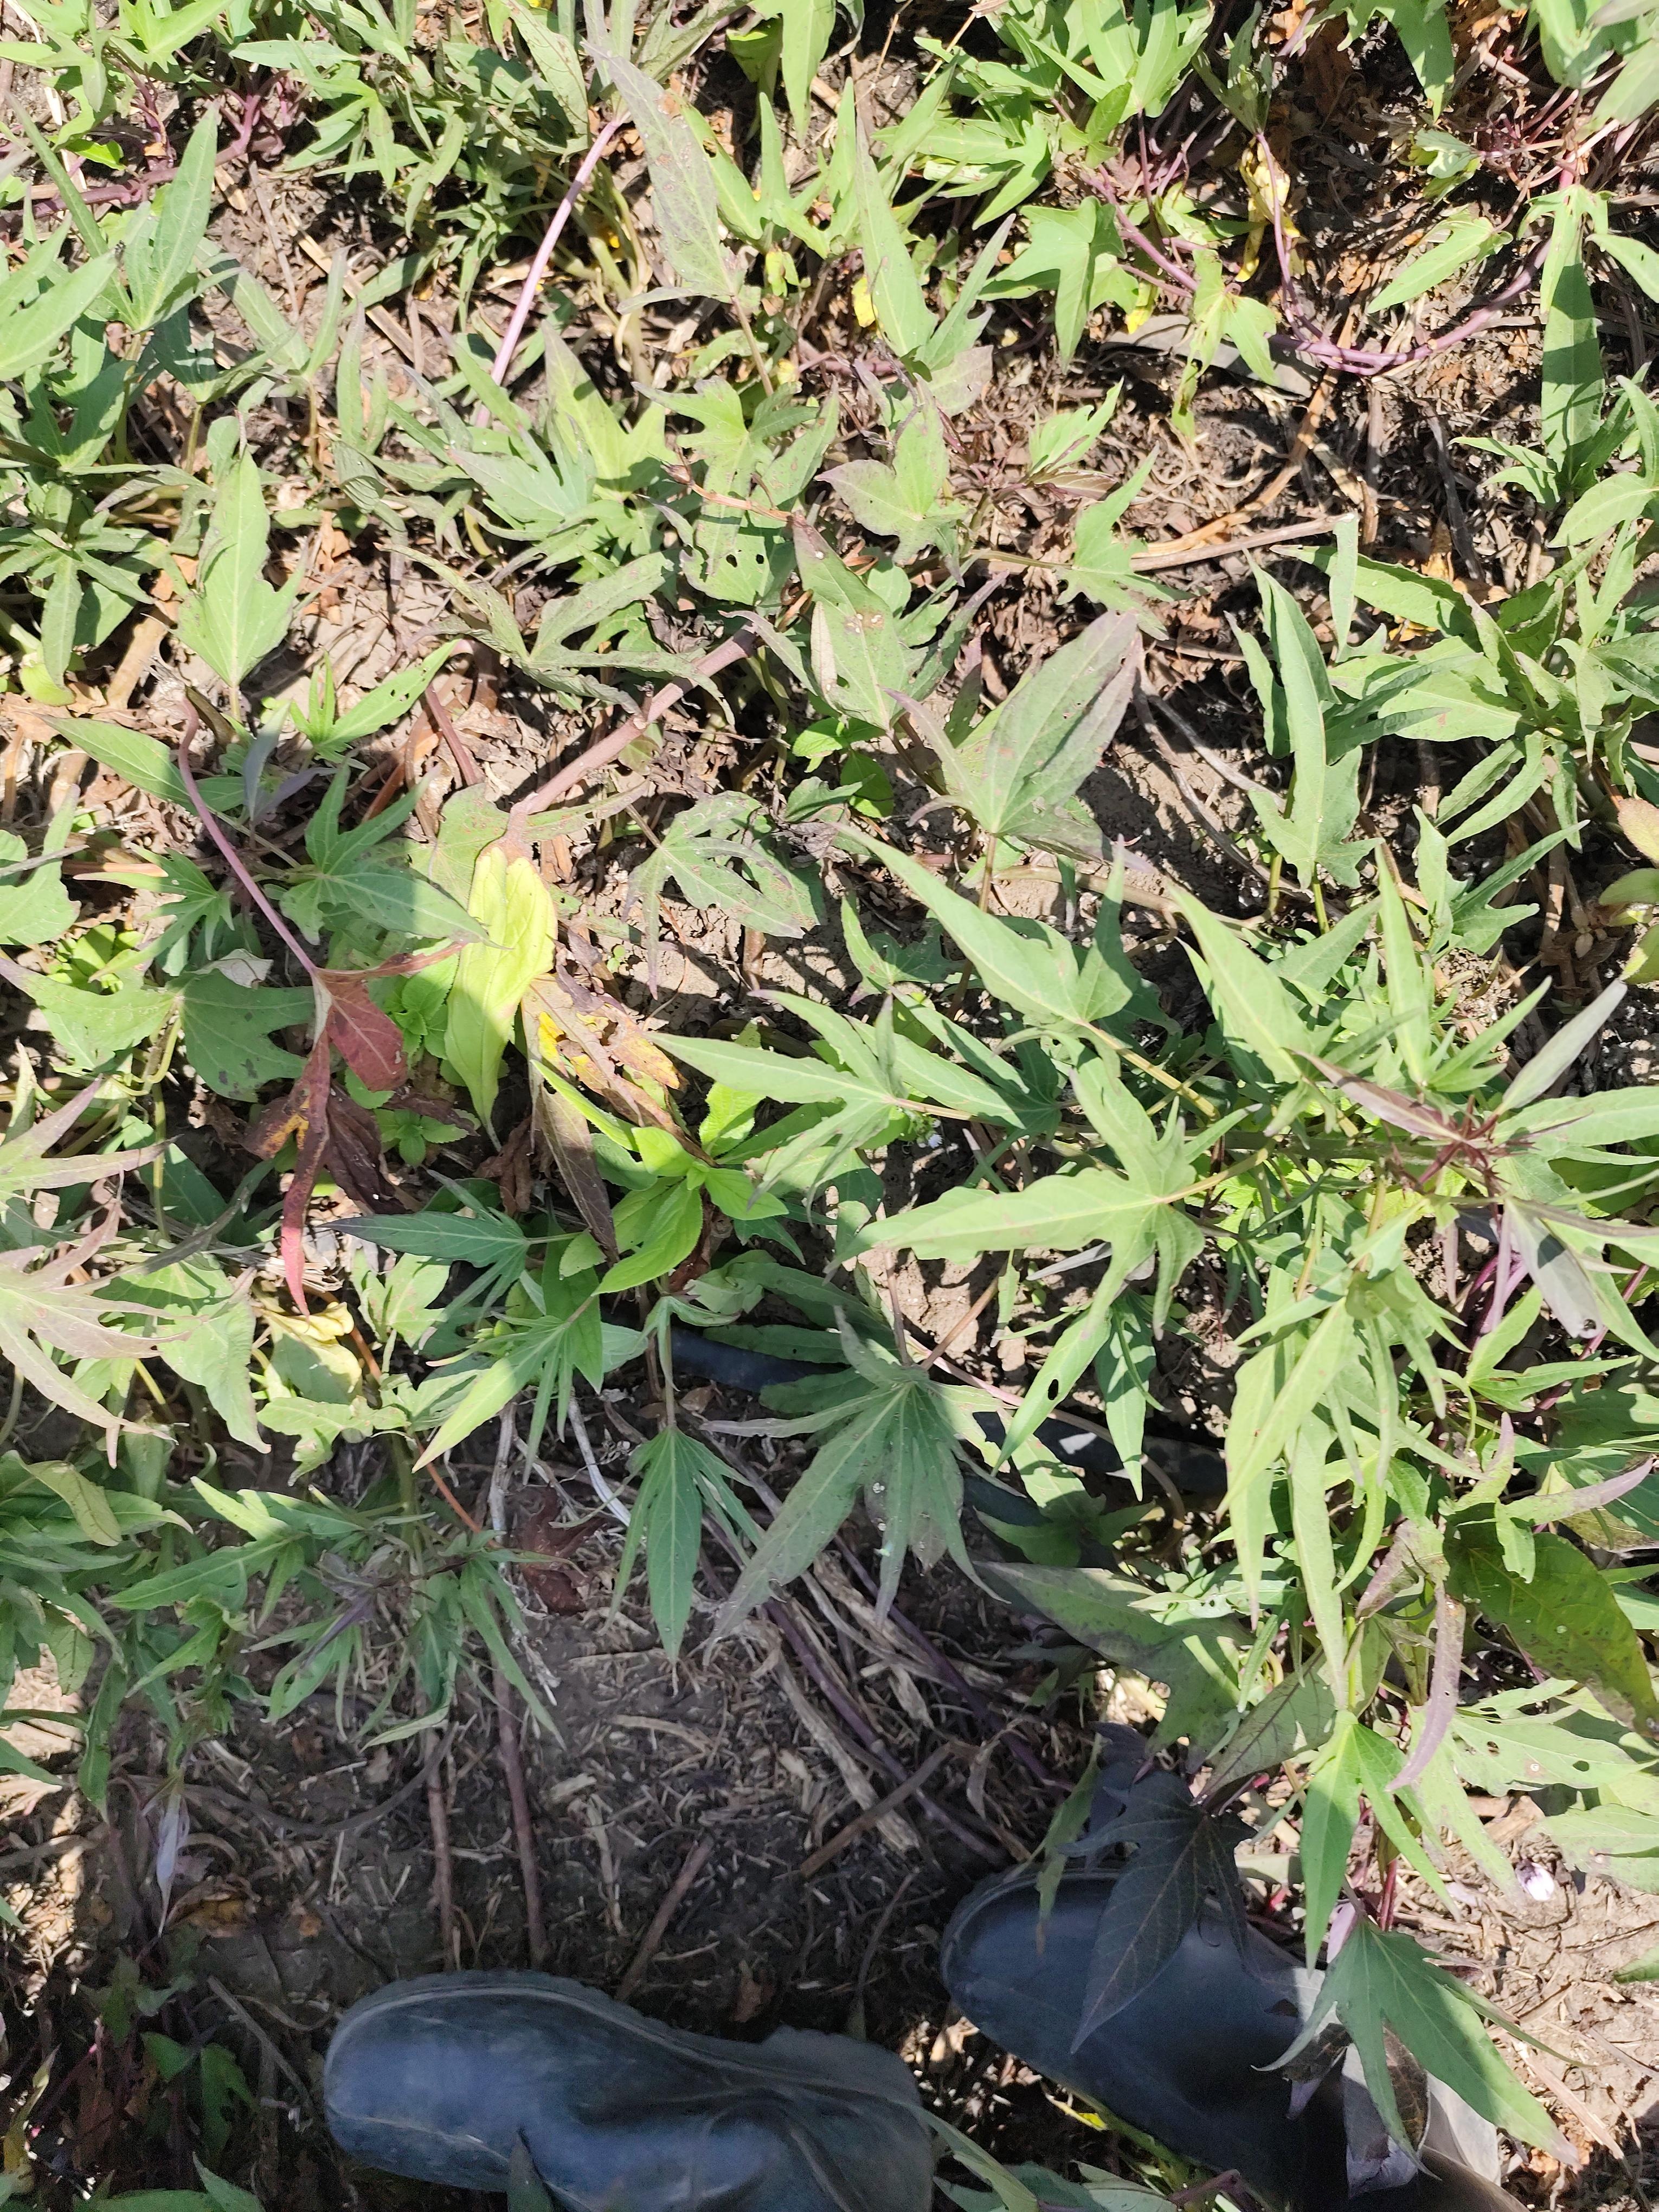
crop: sweet potato
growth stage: flowering
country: Tanzania
